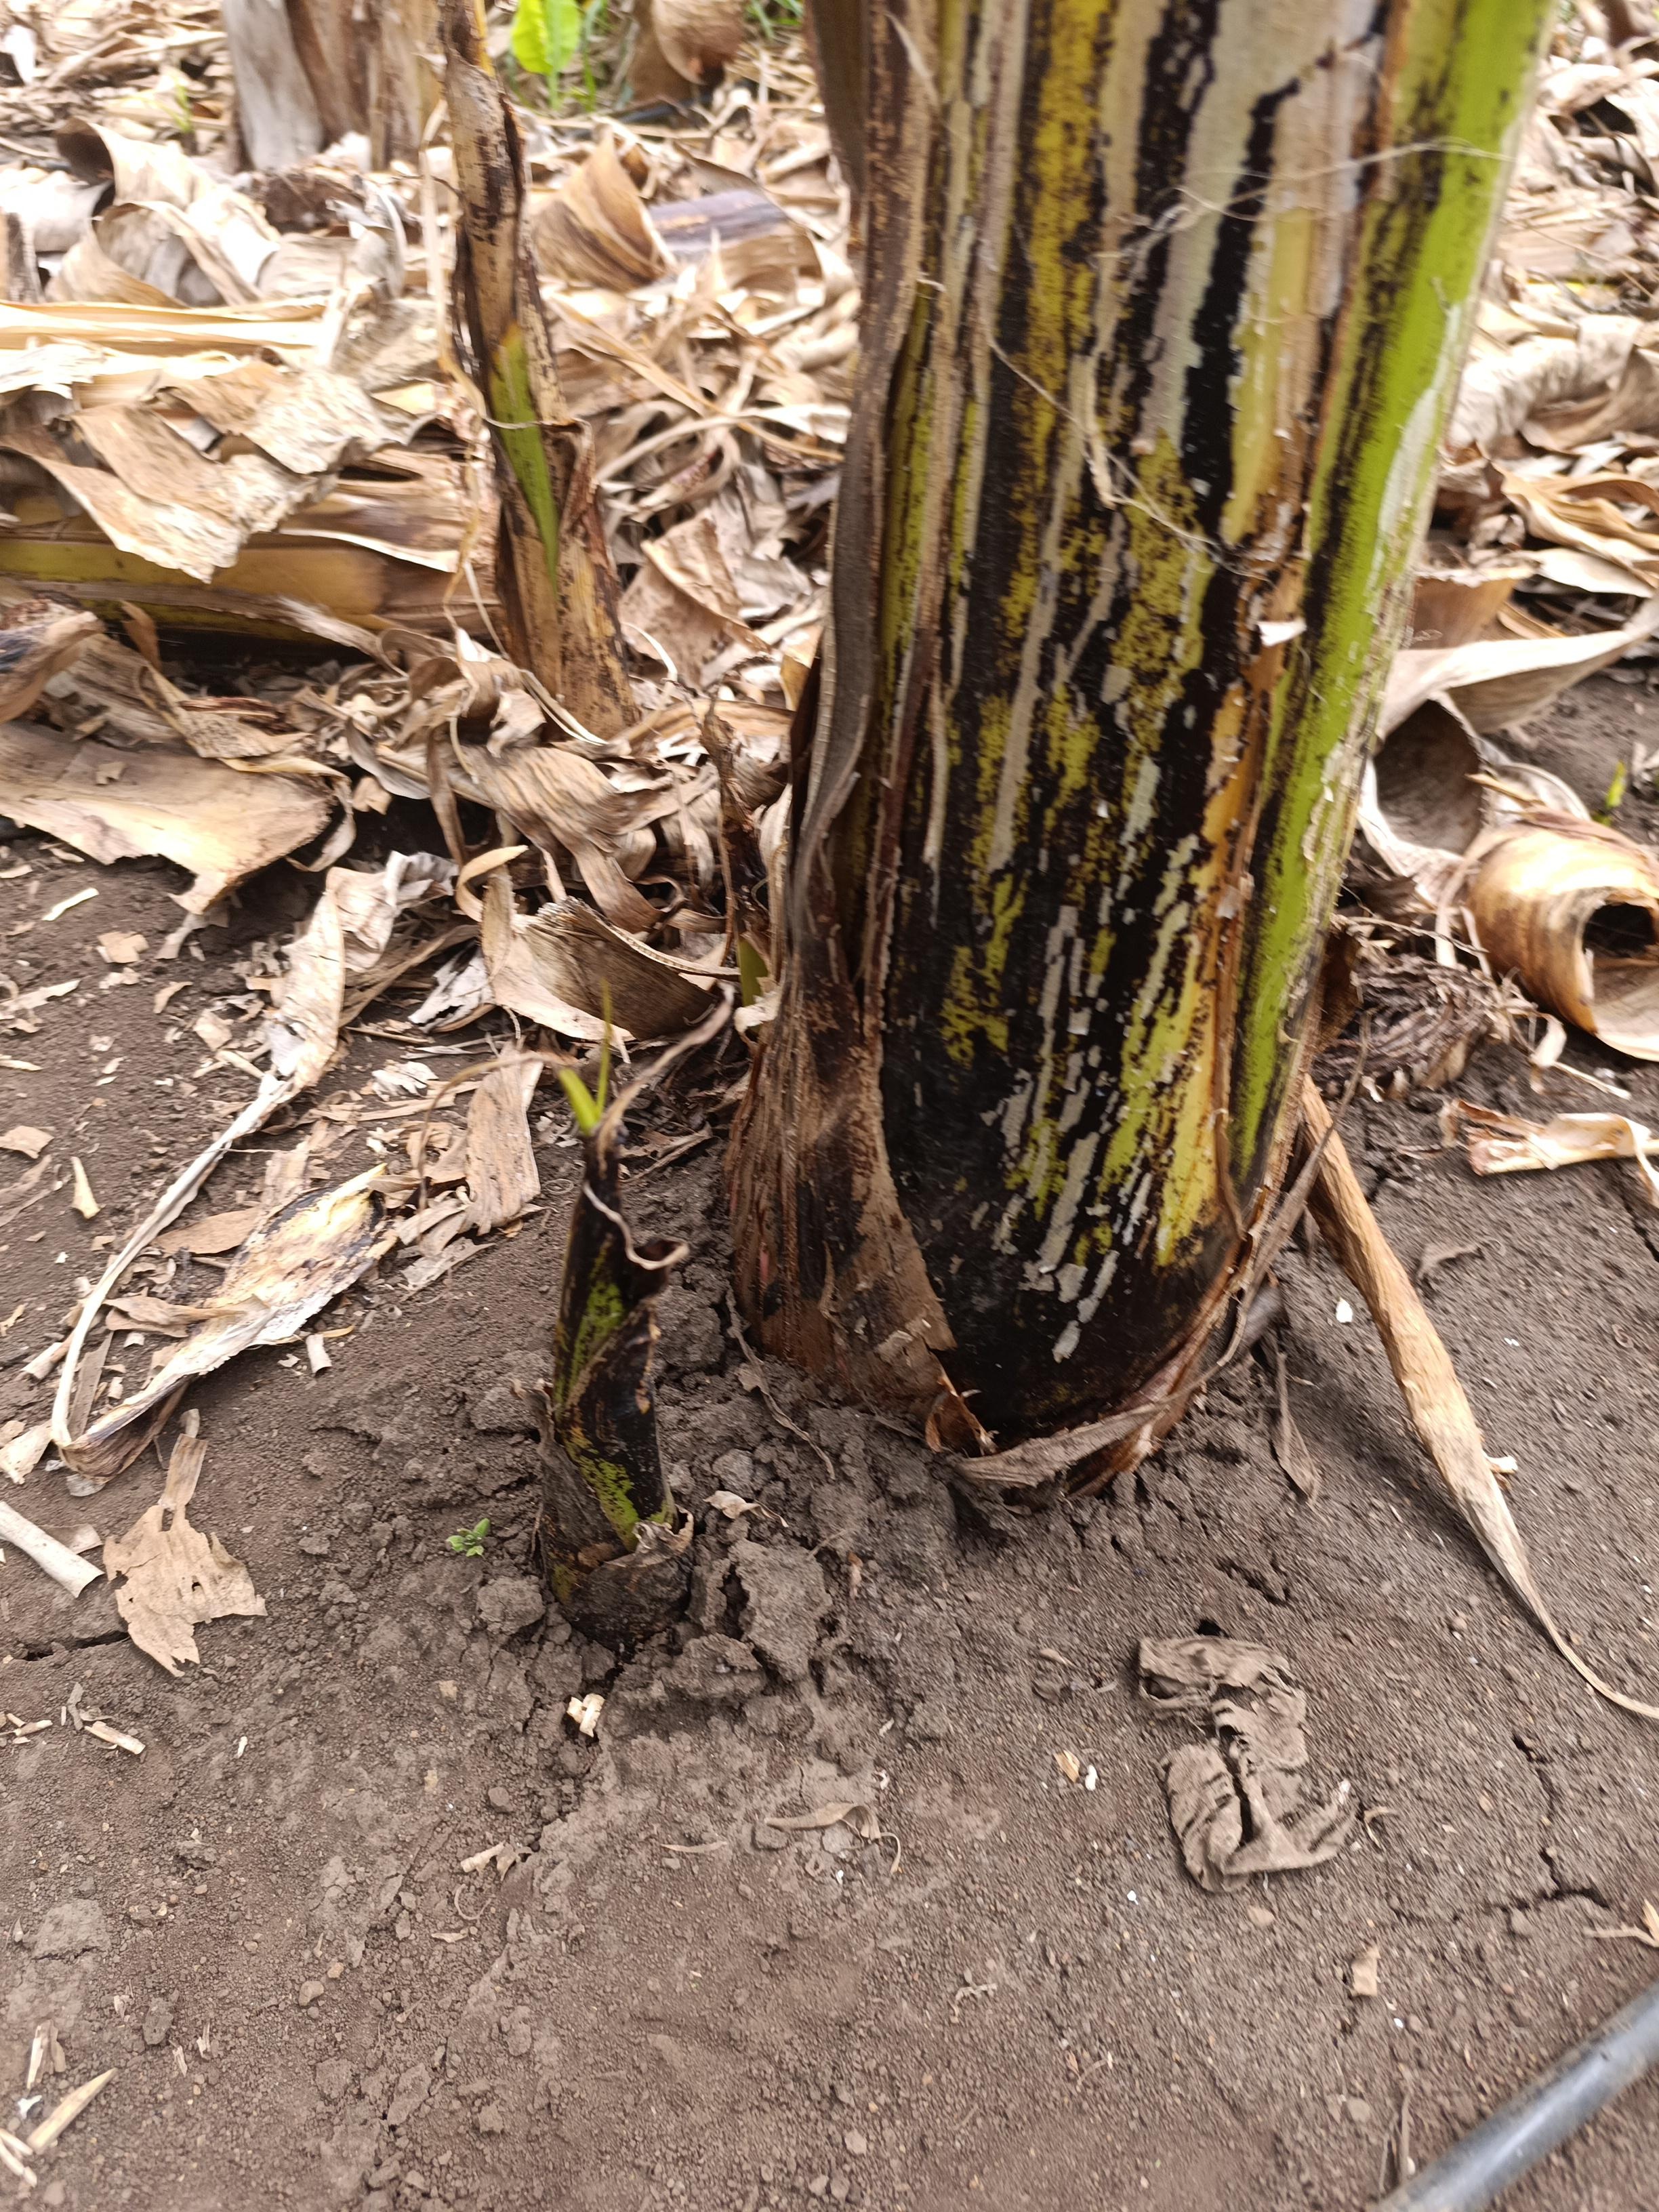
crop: banana
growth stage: emergence sucker
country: Tanzania
